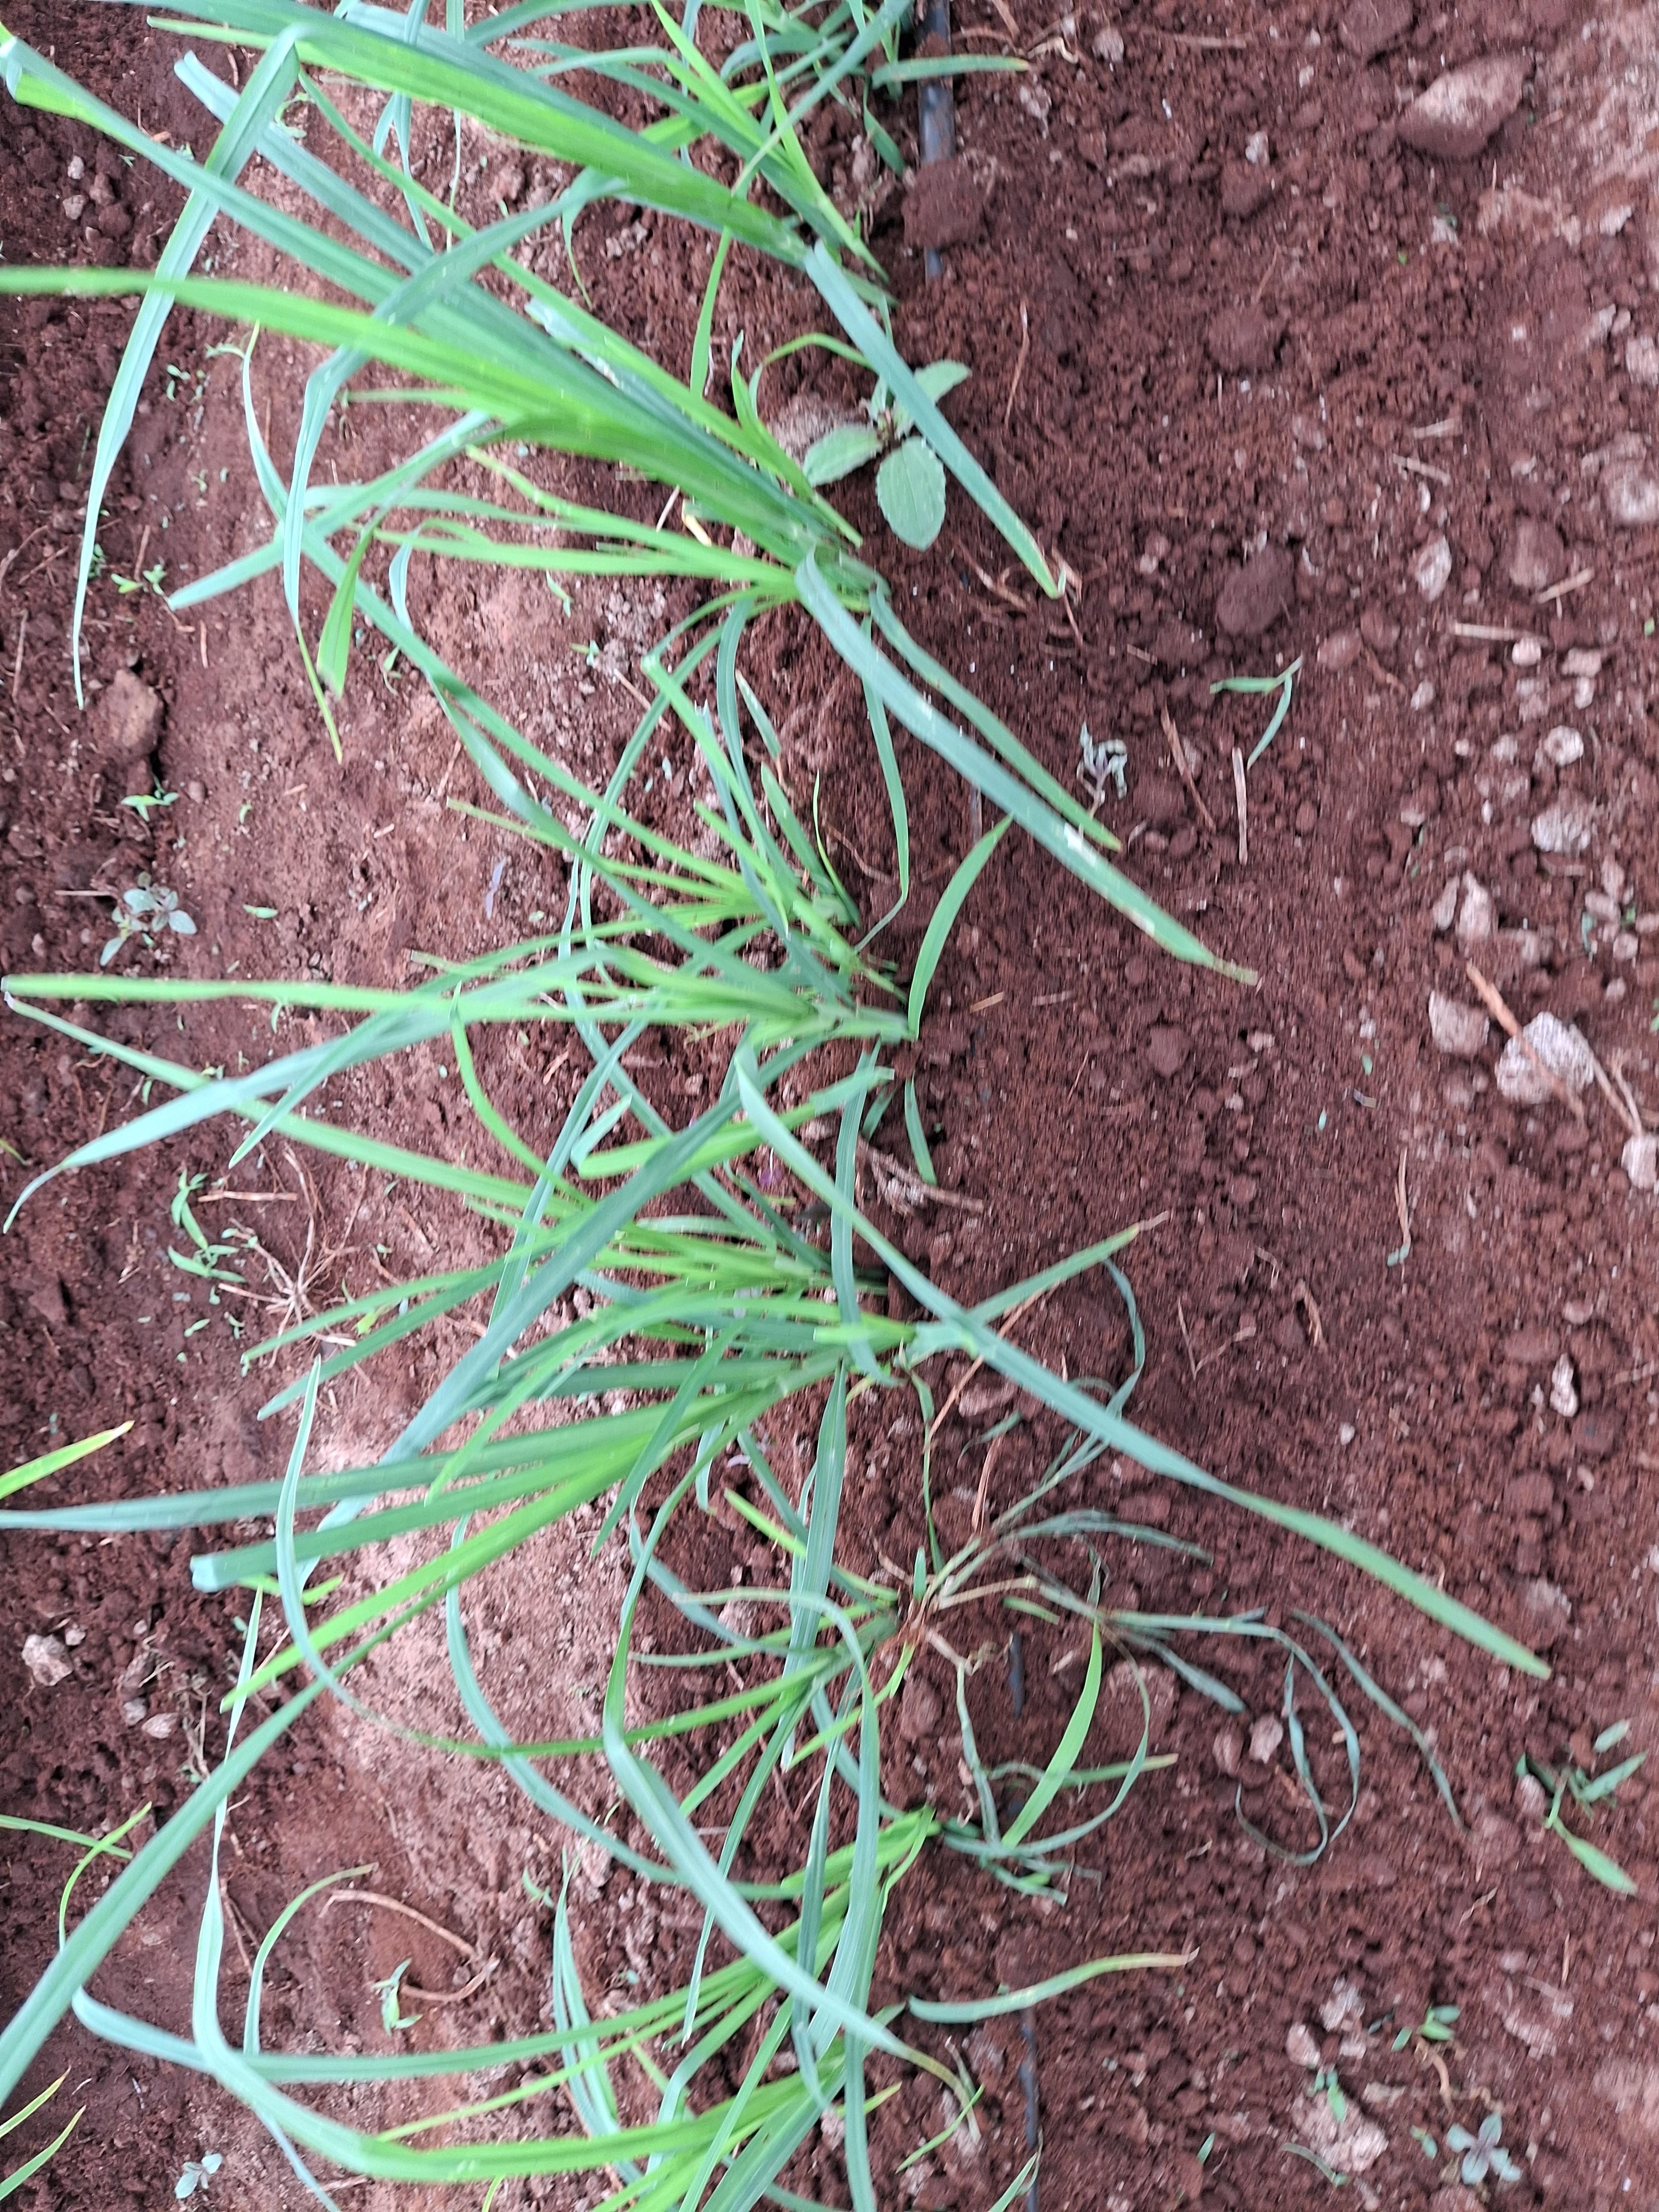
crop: finger millet
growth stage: vegetative
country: Kenya
